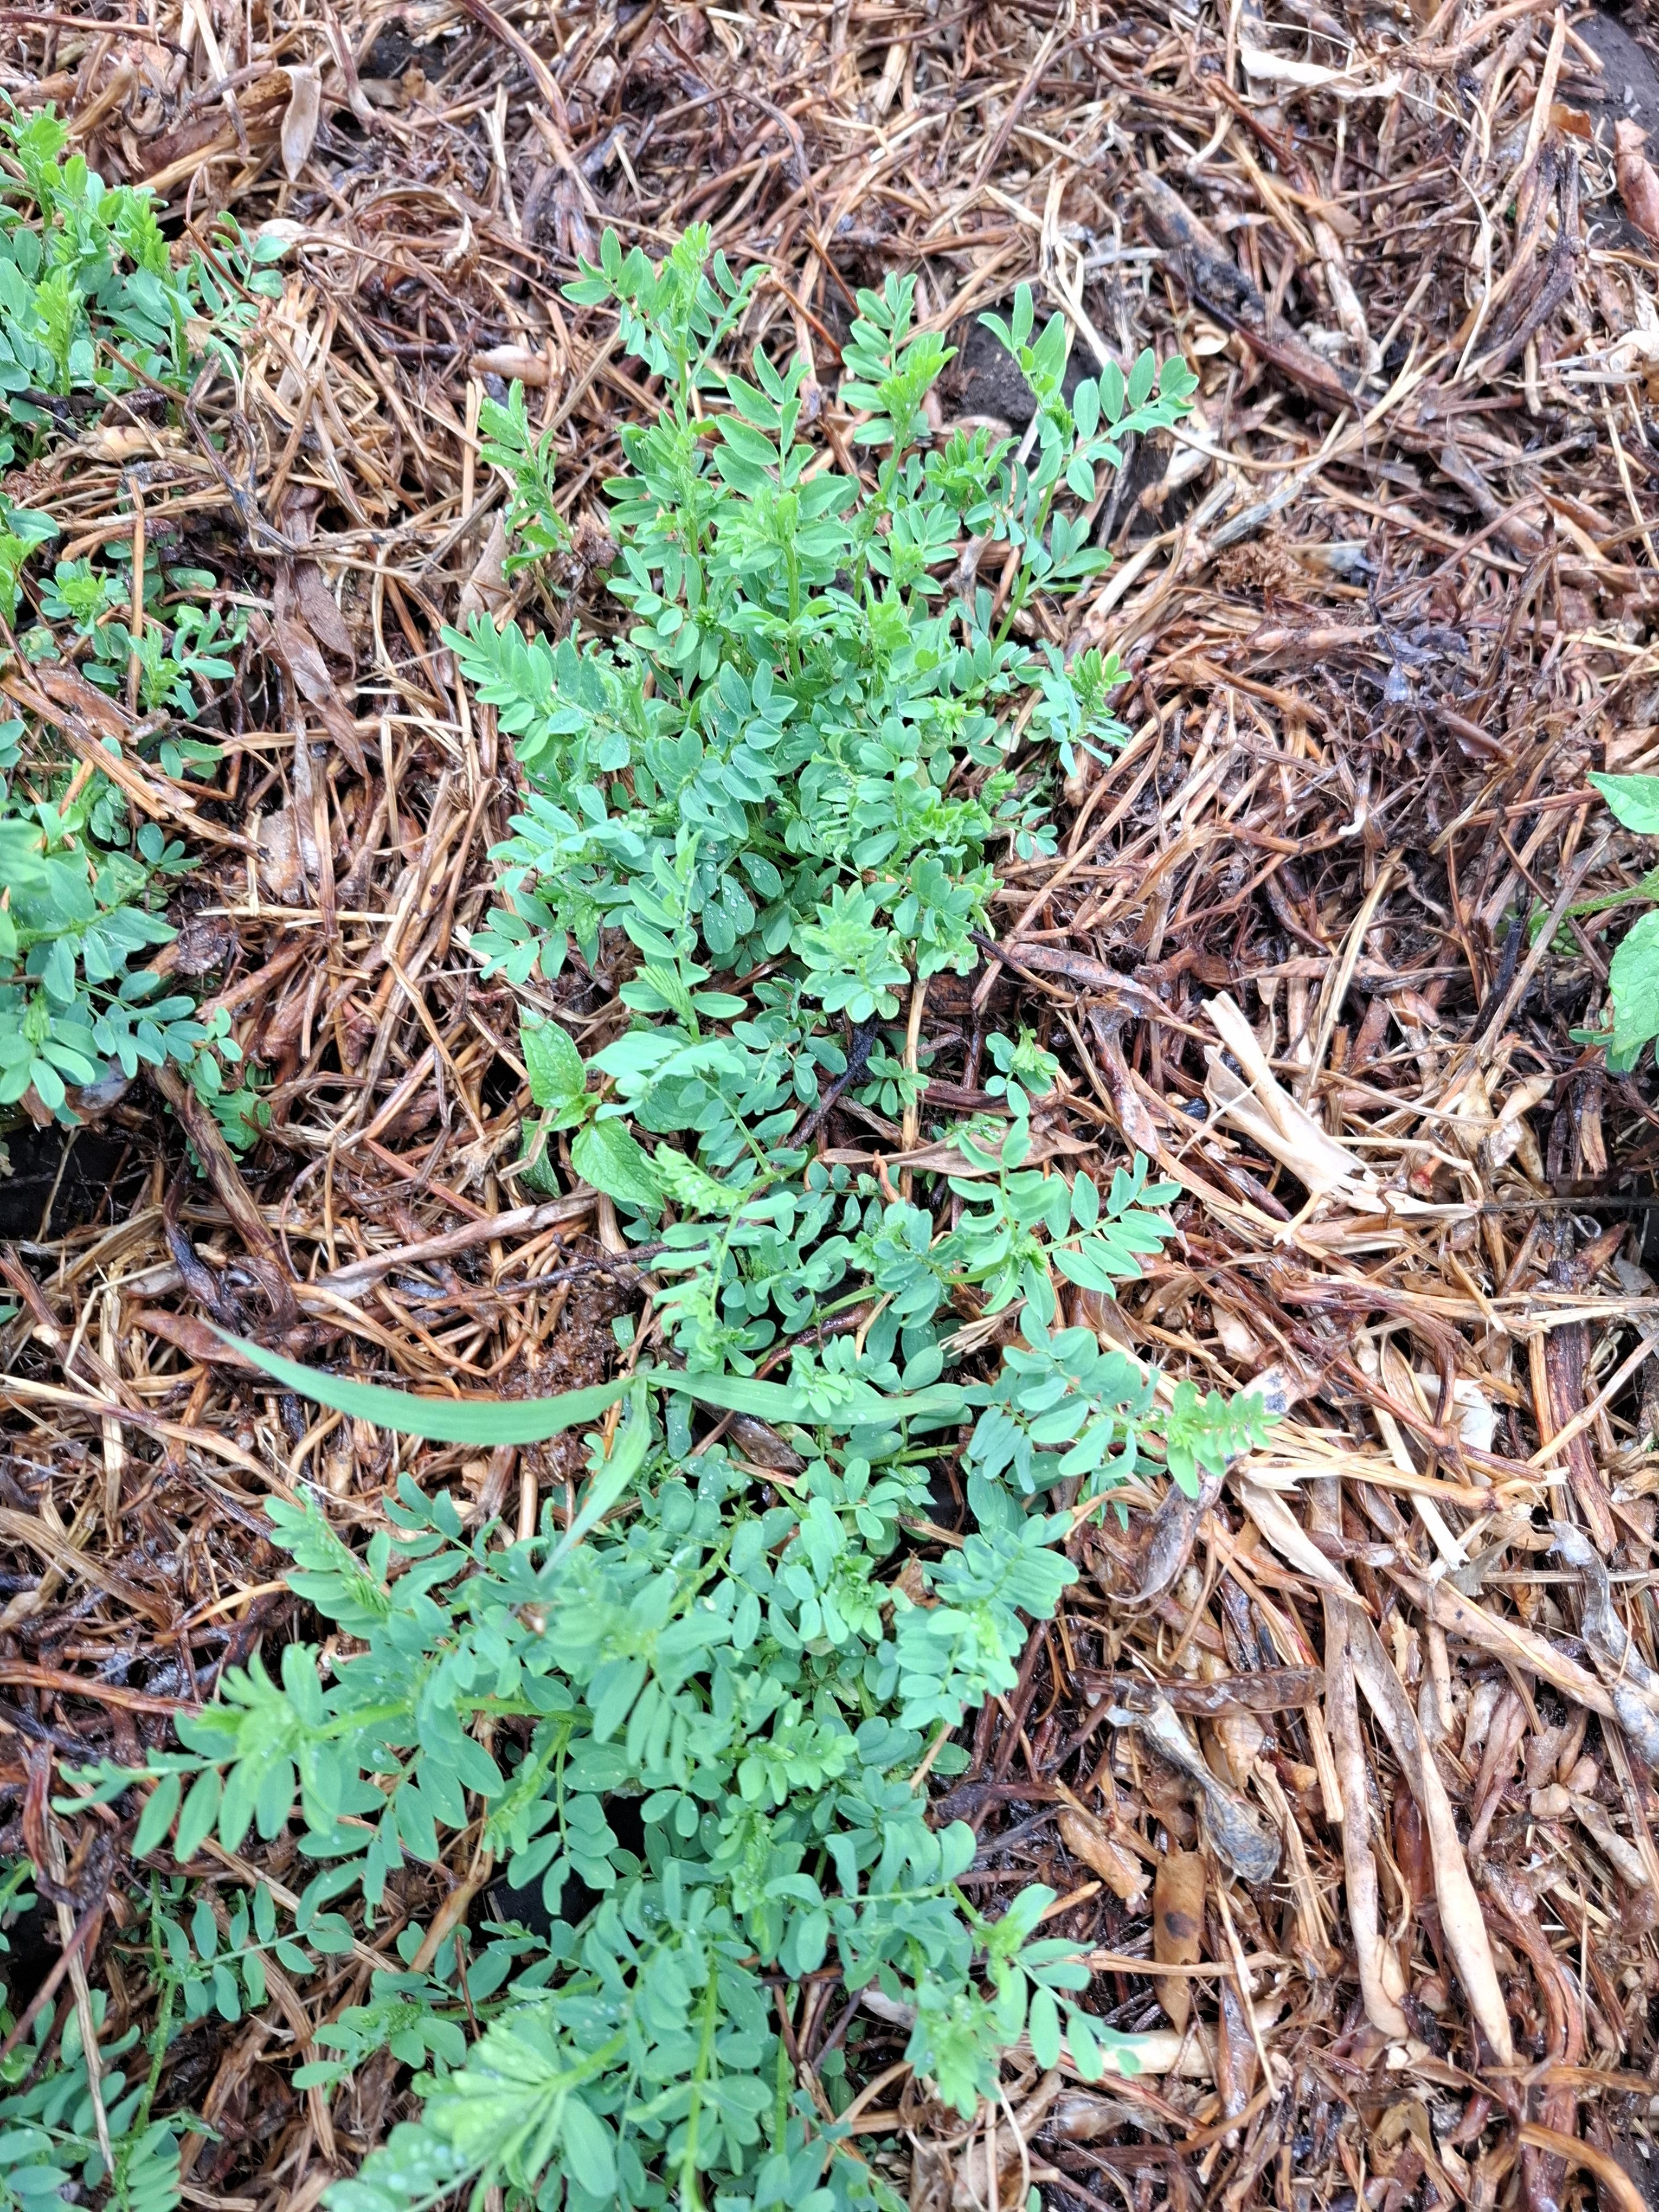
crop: lentil
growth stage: vegetative
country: Tanzania
